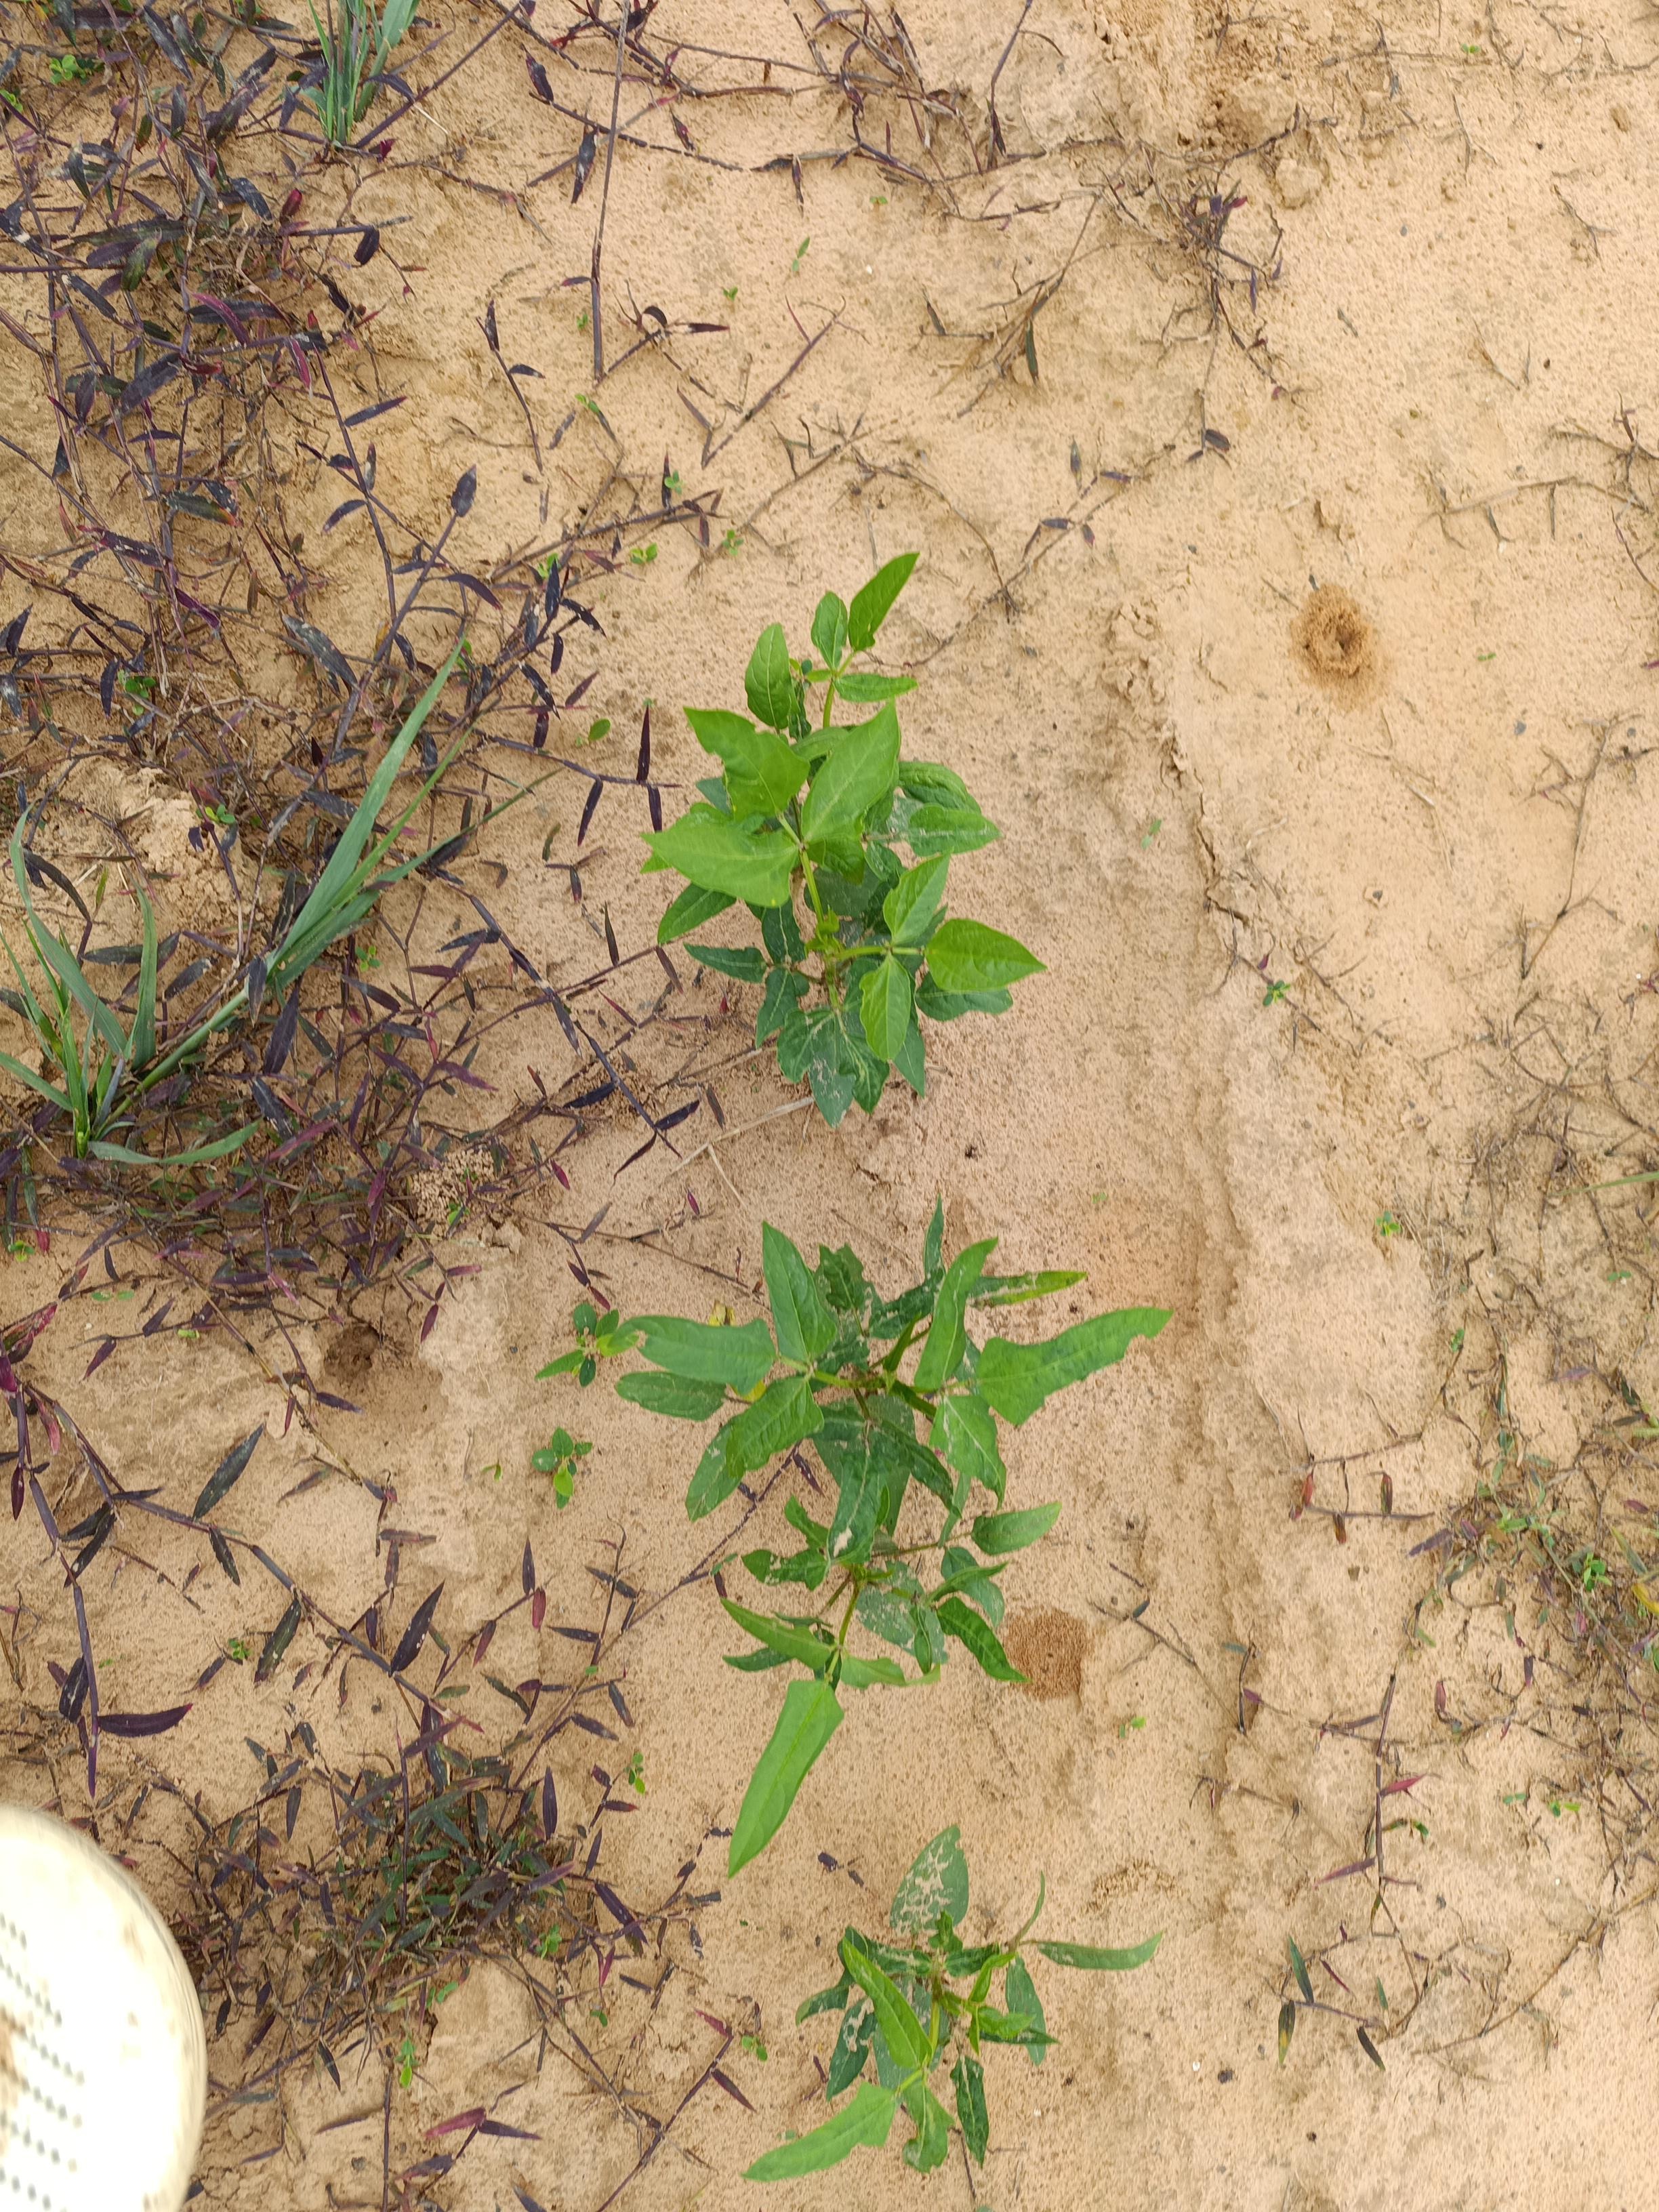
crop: cowpea
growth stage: emergence
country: Nigeria
